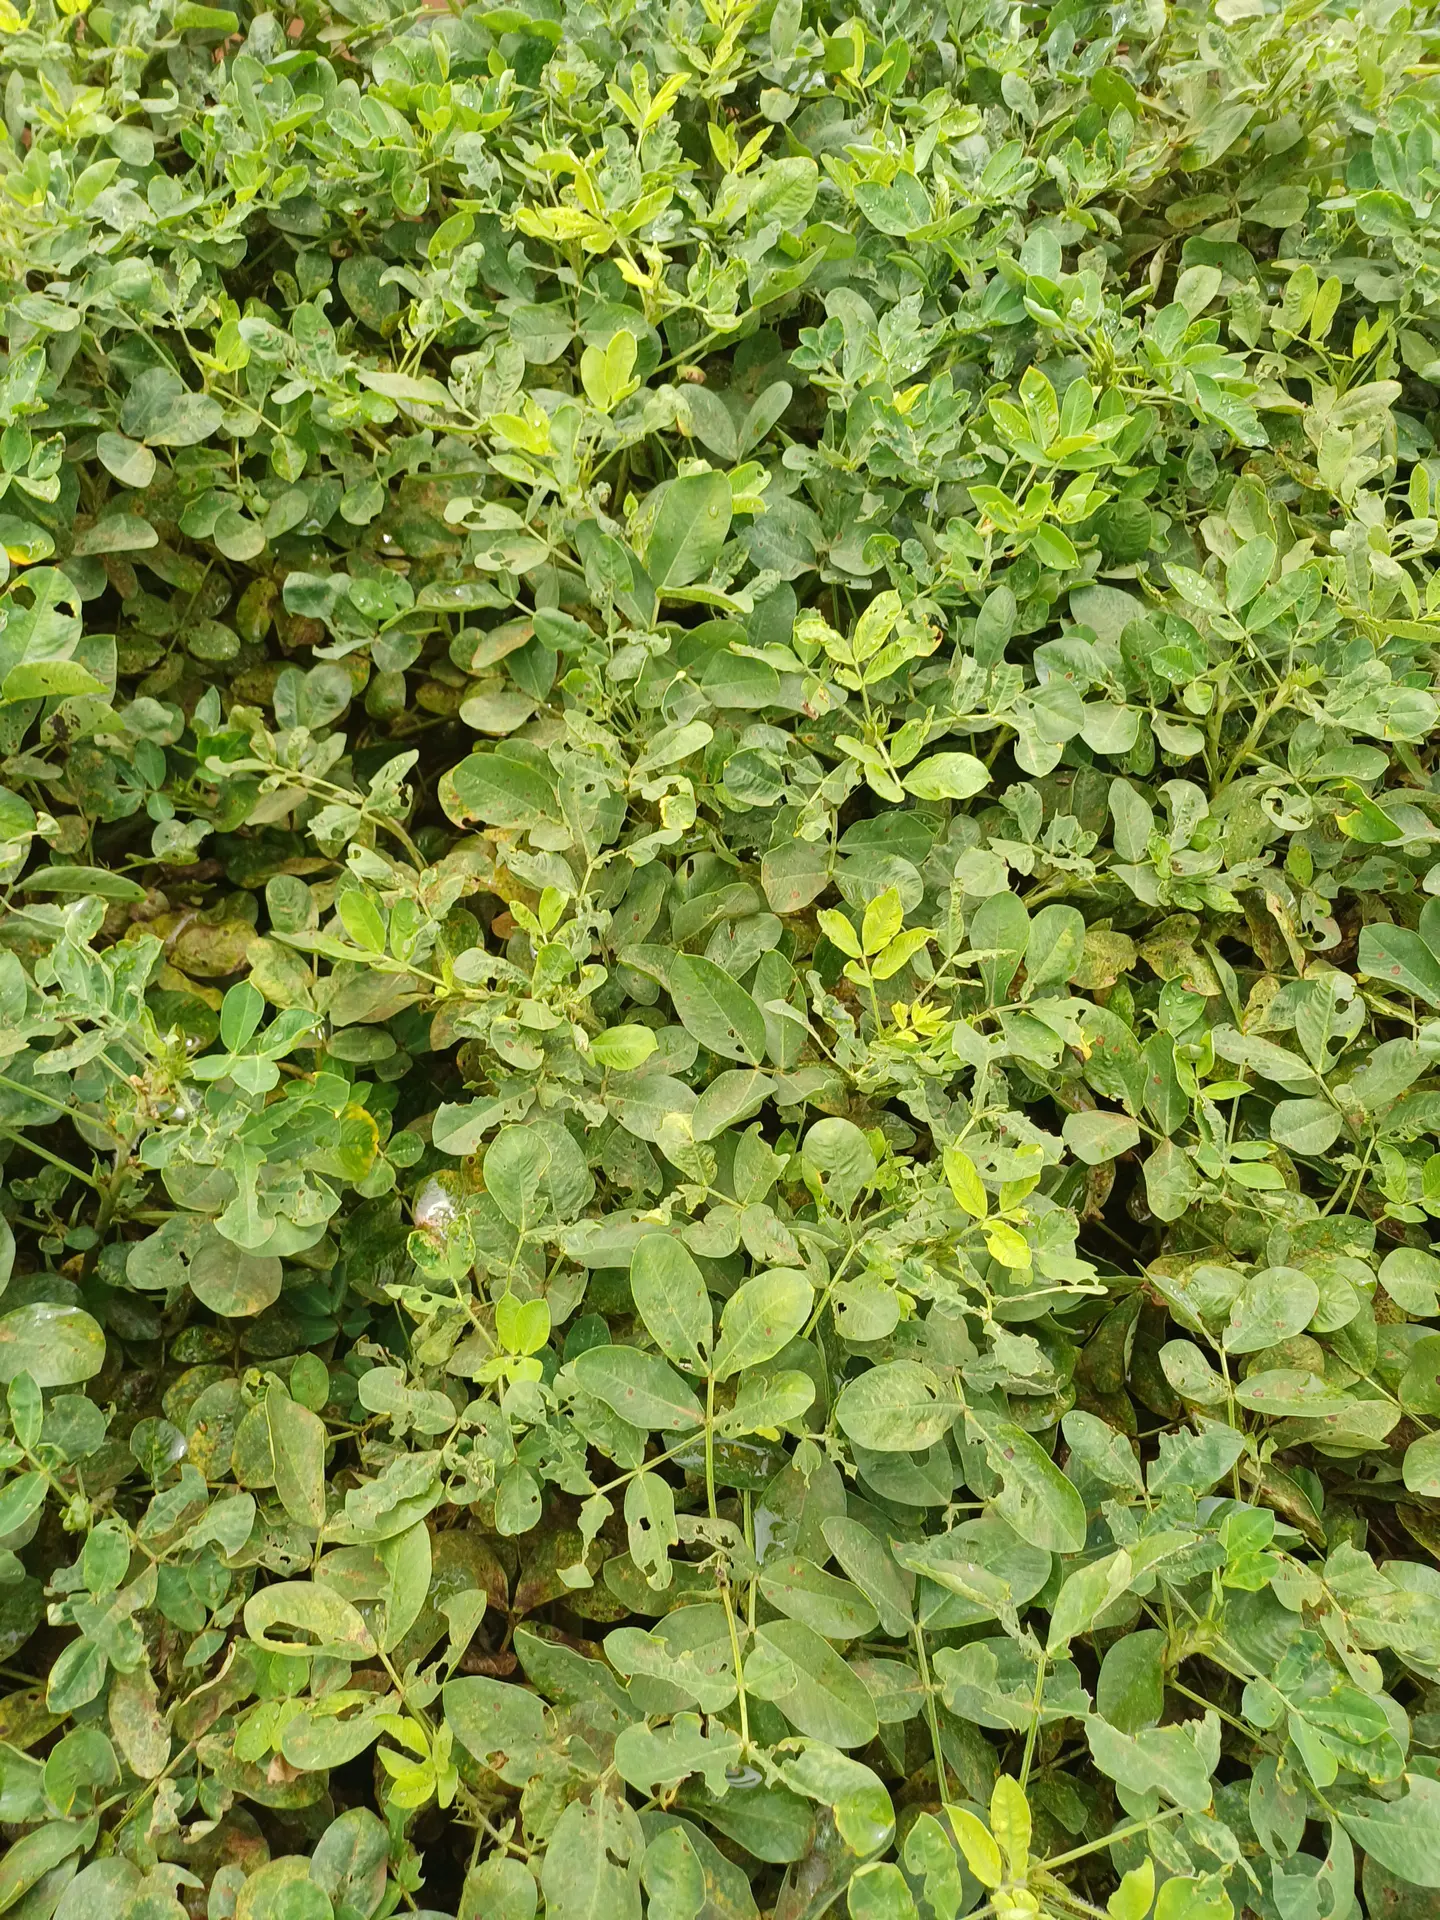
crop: groundnut
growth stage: pegging
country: Kenya
